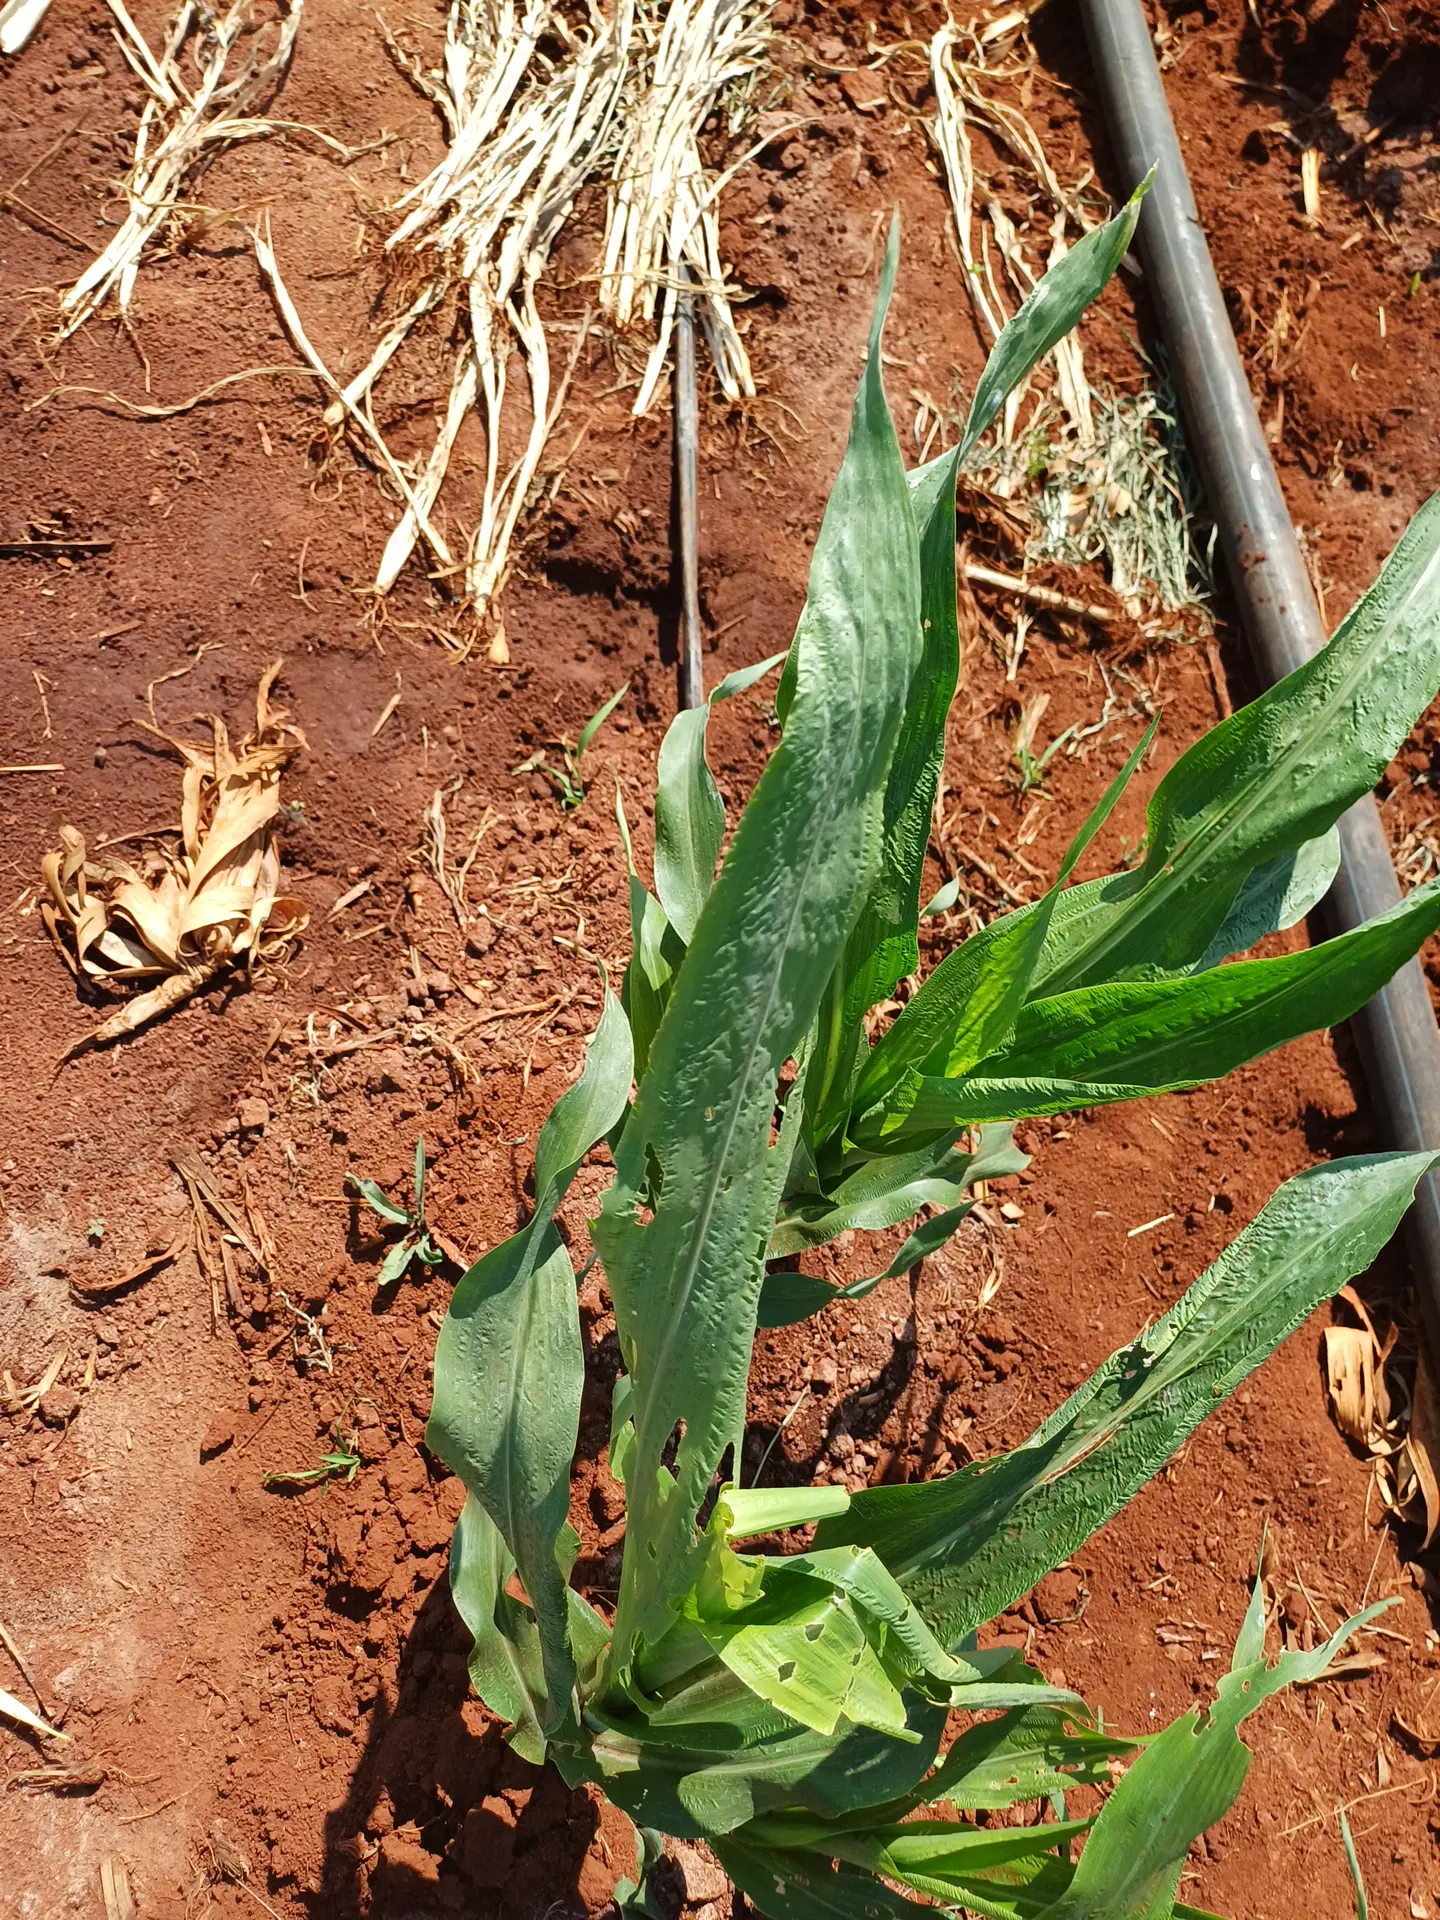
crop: sorghum
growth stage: vegetative
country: Kenya
